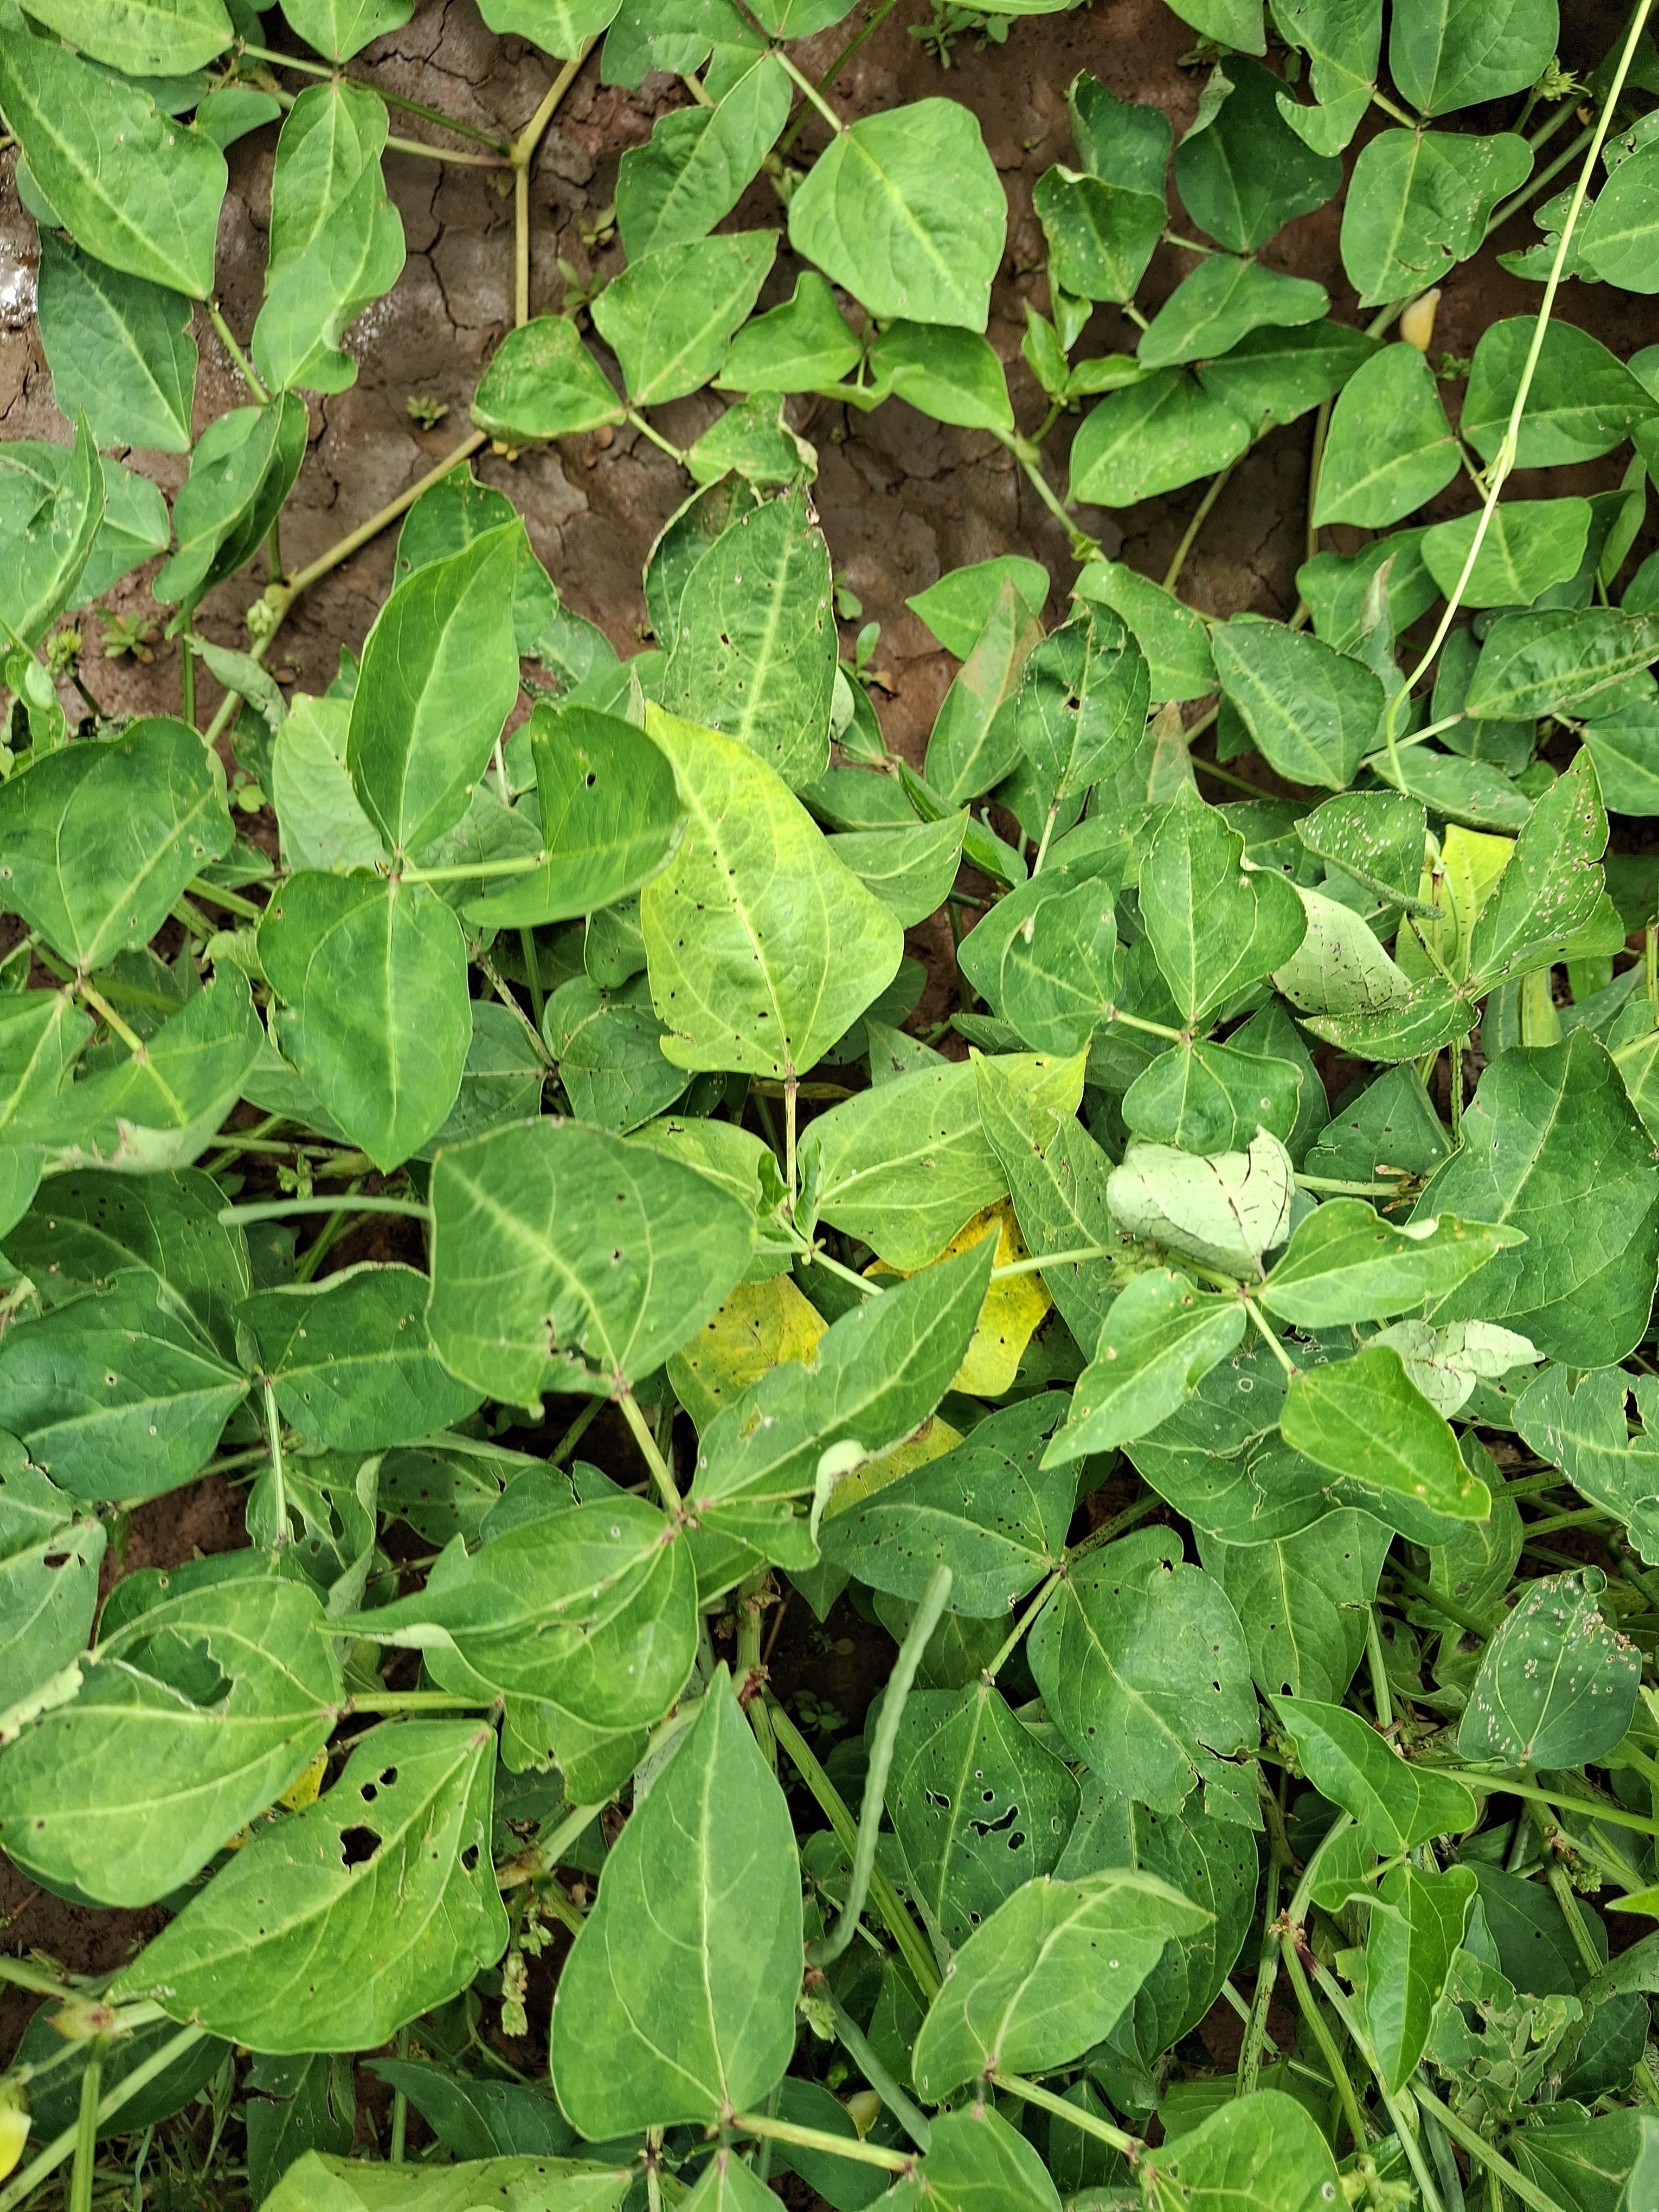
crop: cowpea
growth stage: flowering
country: Nigeria
